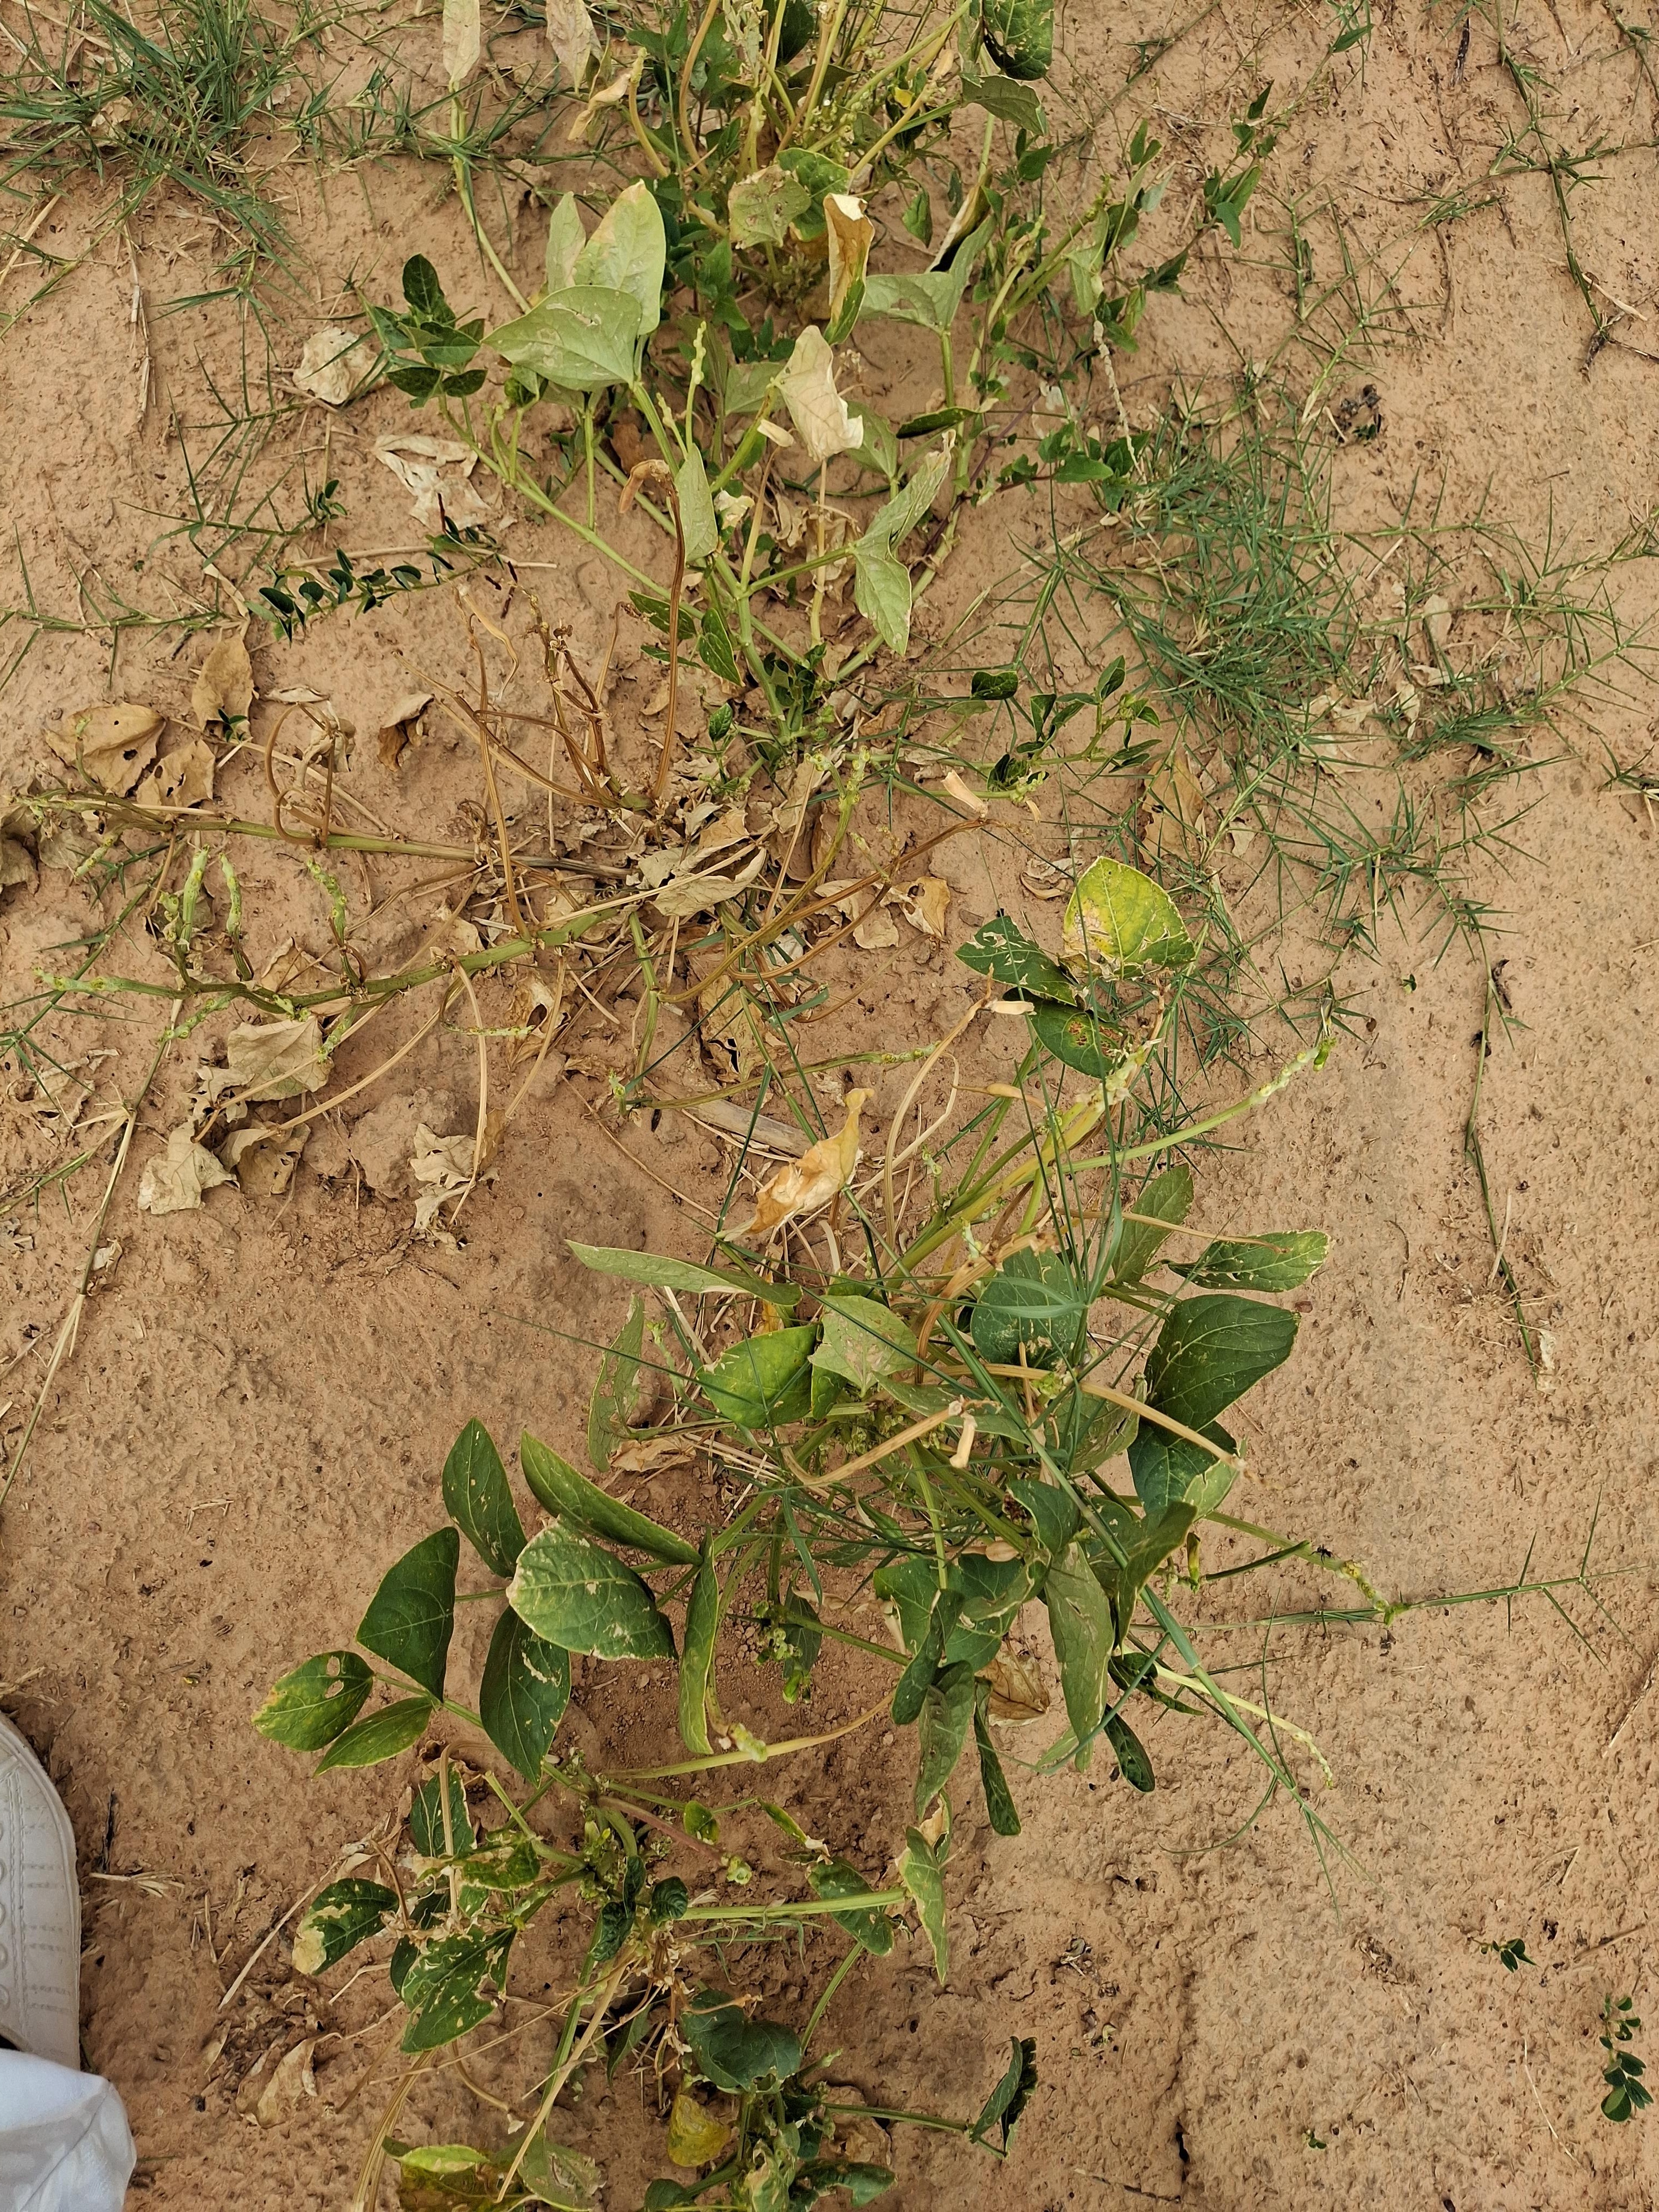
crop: cowpea
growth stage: harvest maturity
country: Nigeria
